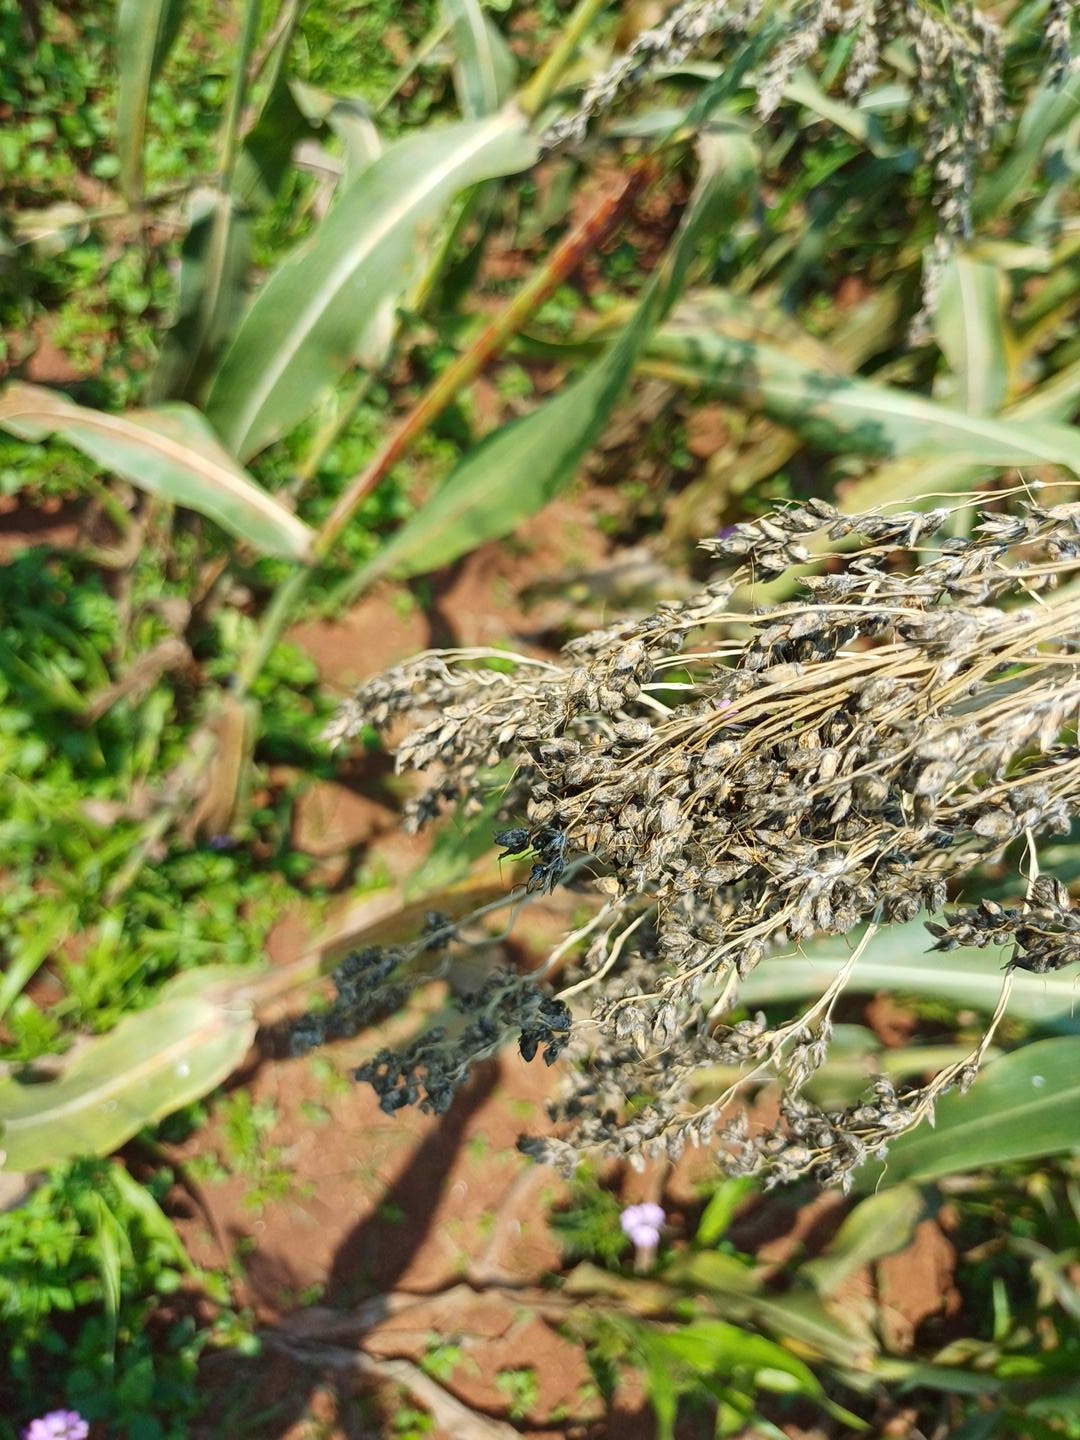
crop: sorghum
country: Kenya
